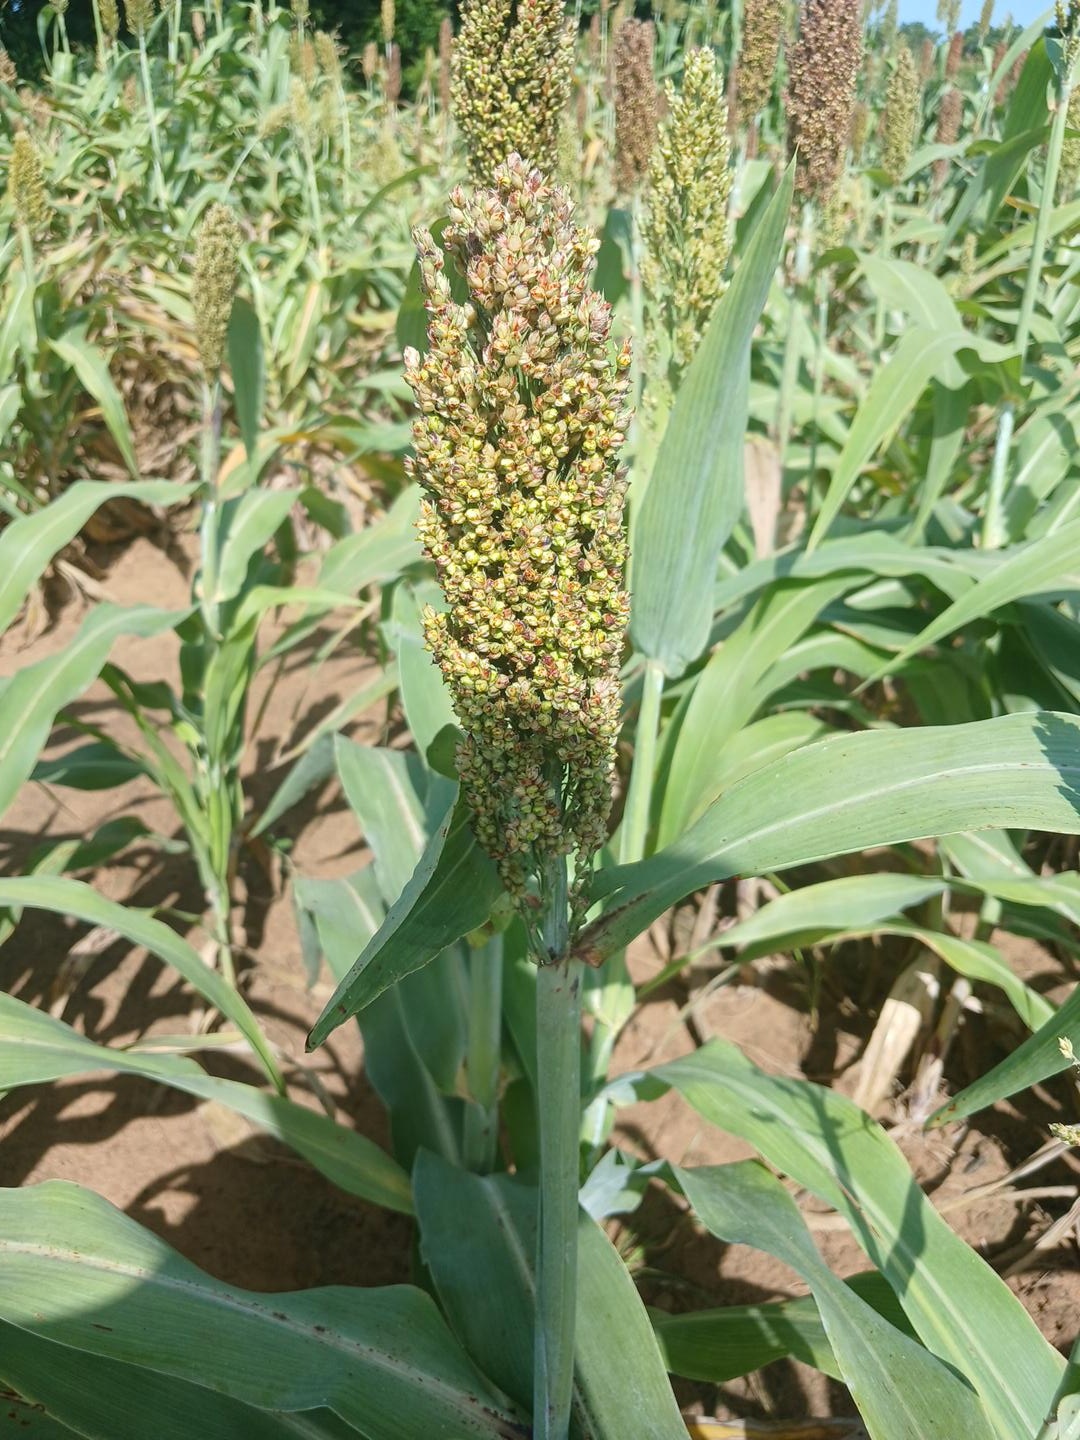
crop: sorghum
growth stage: filling grain
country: Senegal
